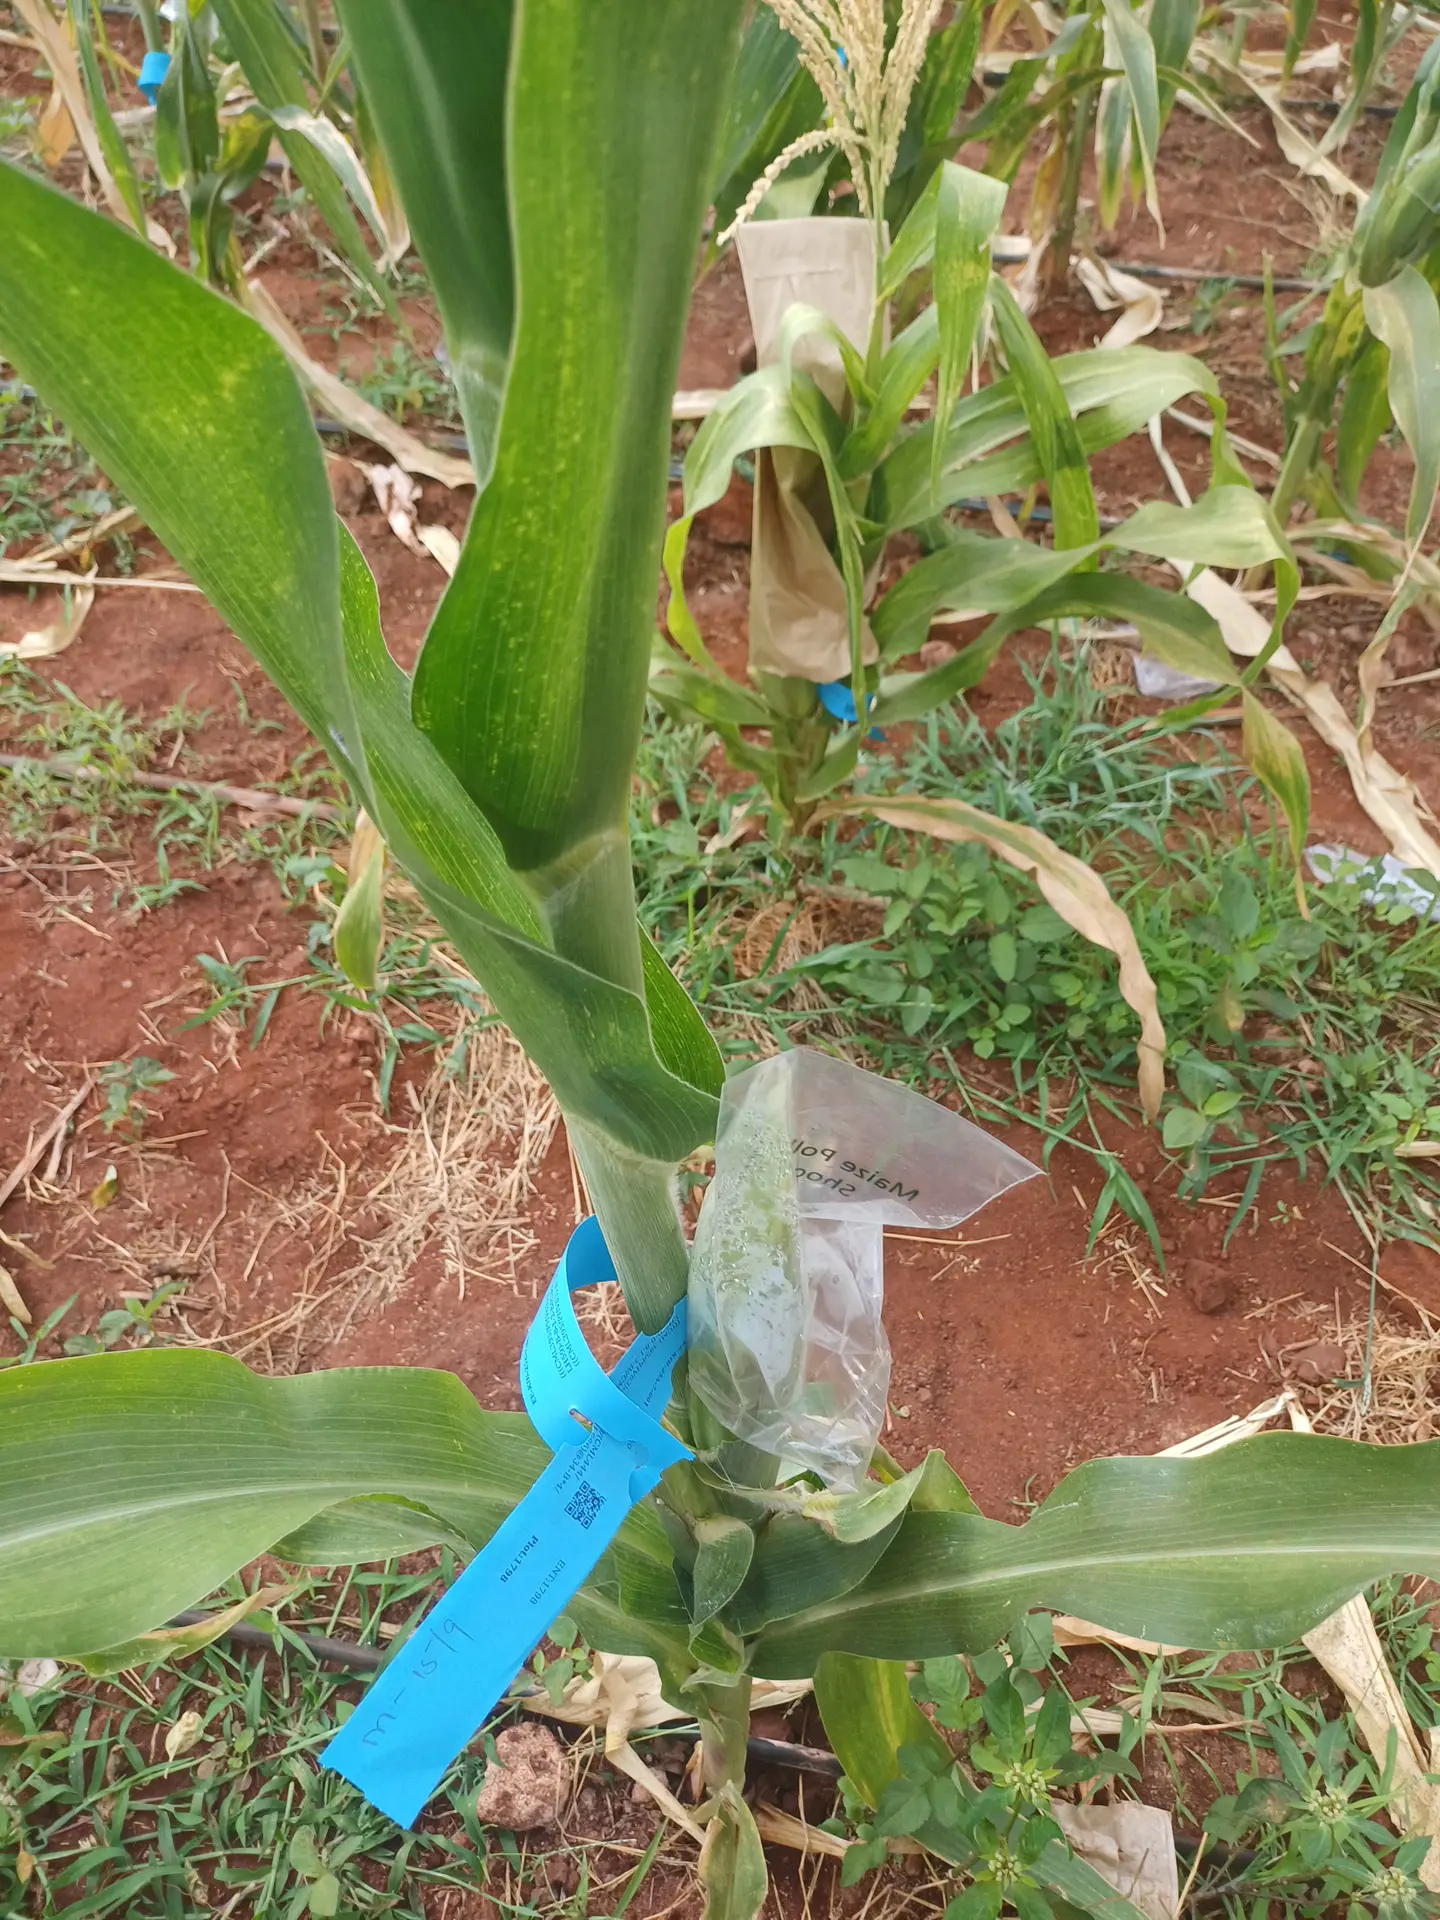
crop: maize
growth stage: flowering
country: Kenya
